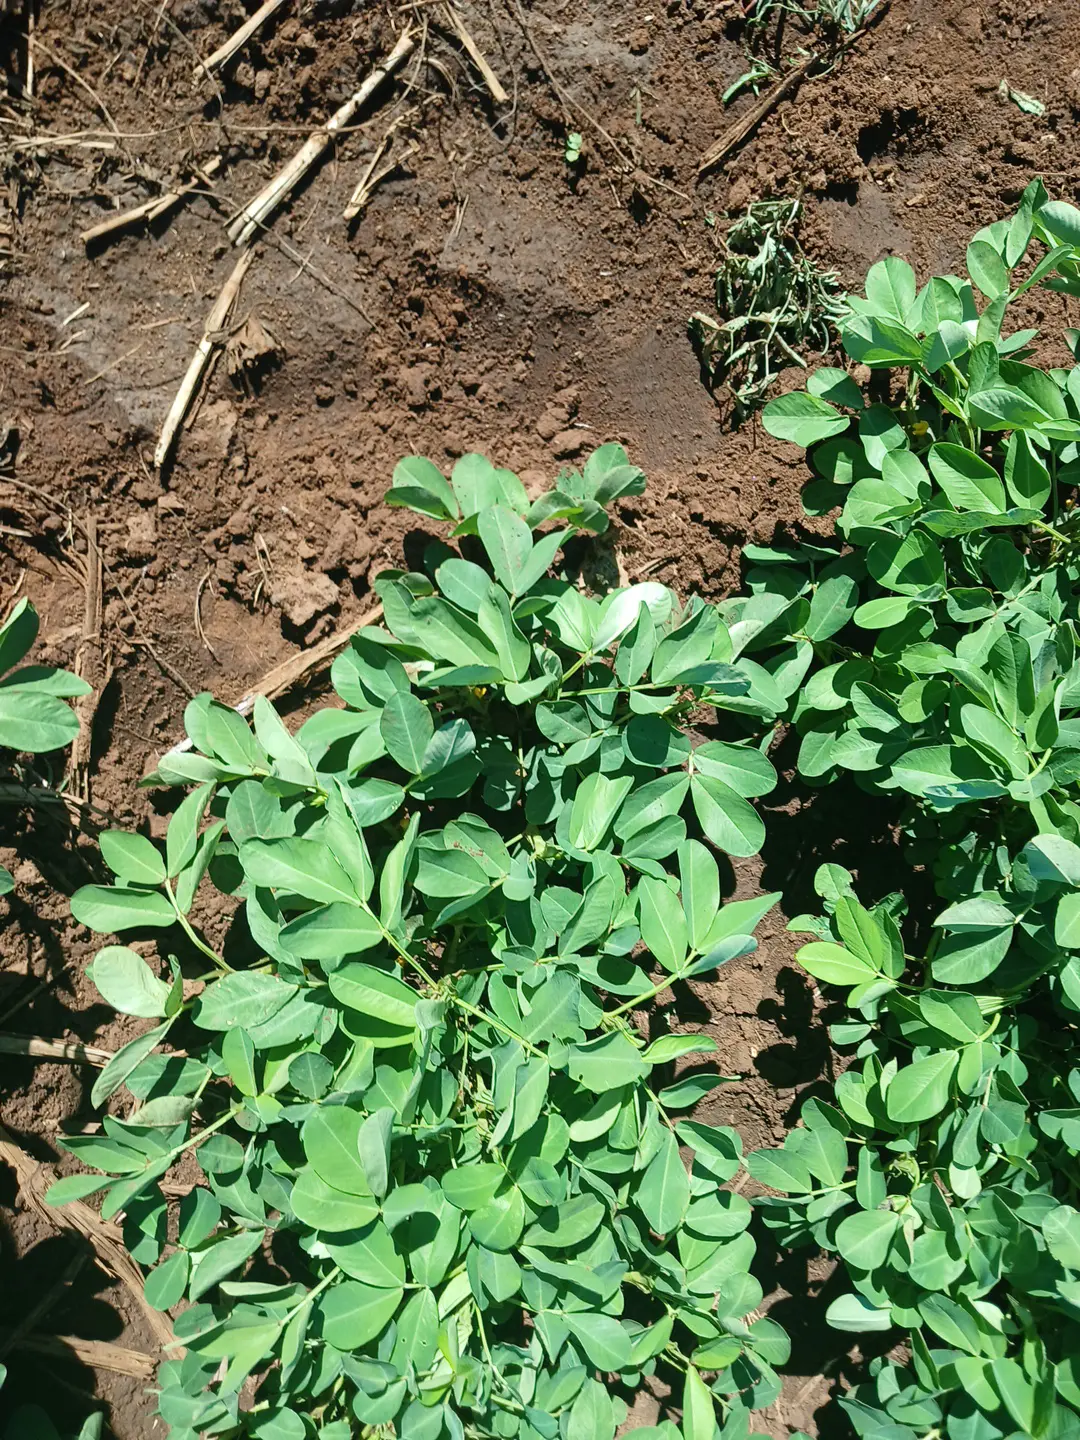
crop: groundnut
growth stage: flowering
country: Kenya
